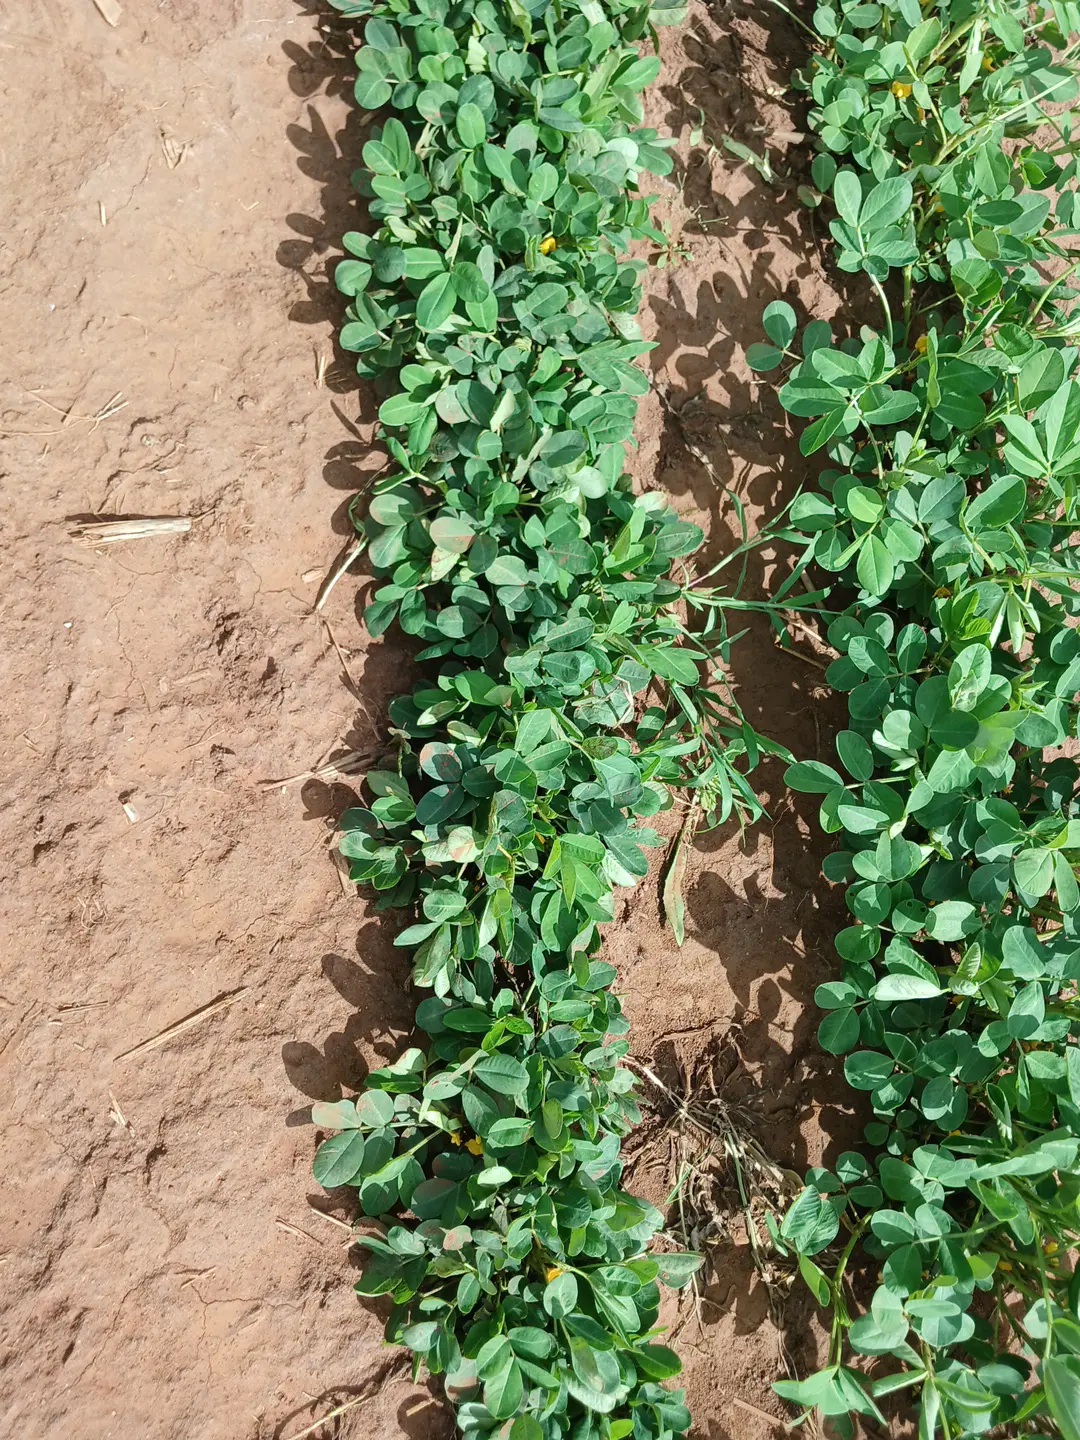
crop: groundnut
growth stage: flowering
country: Kenya
